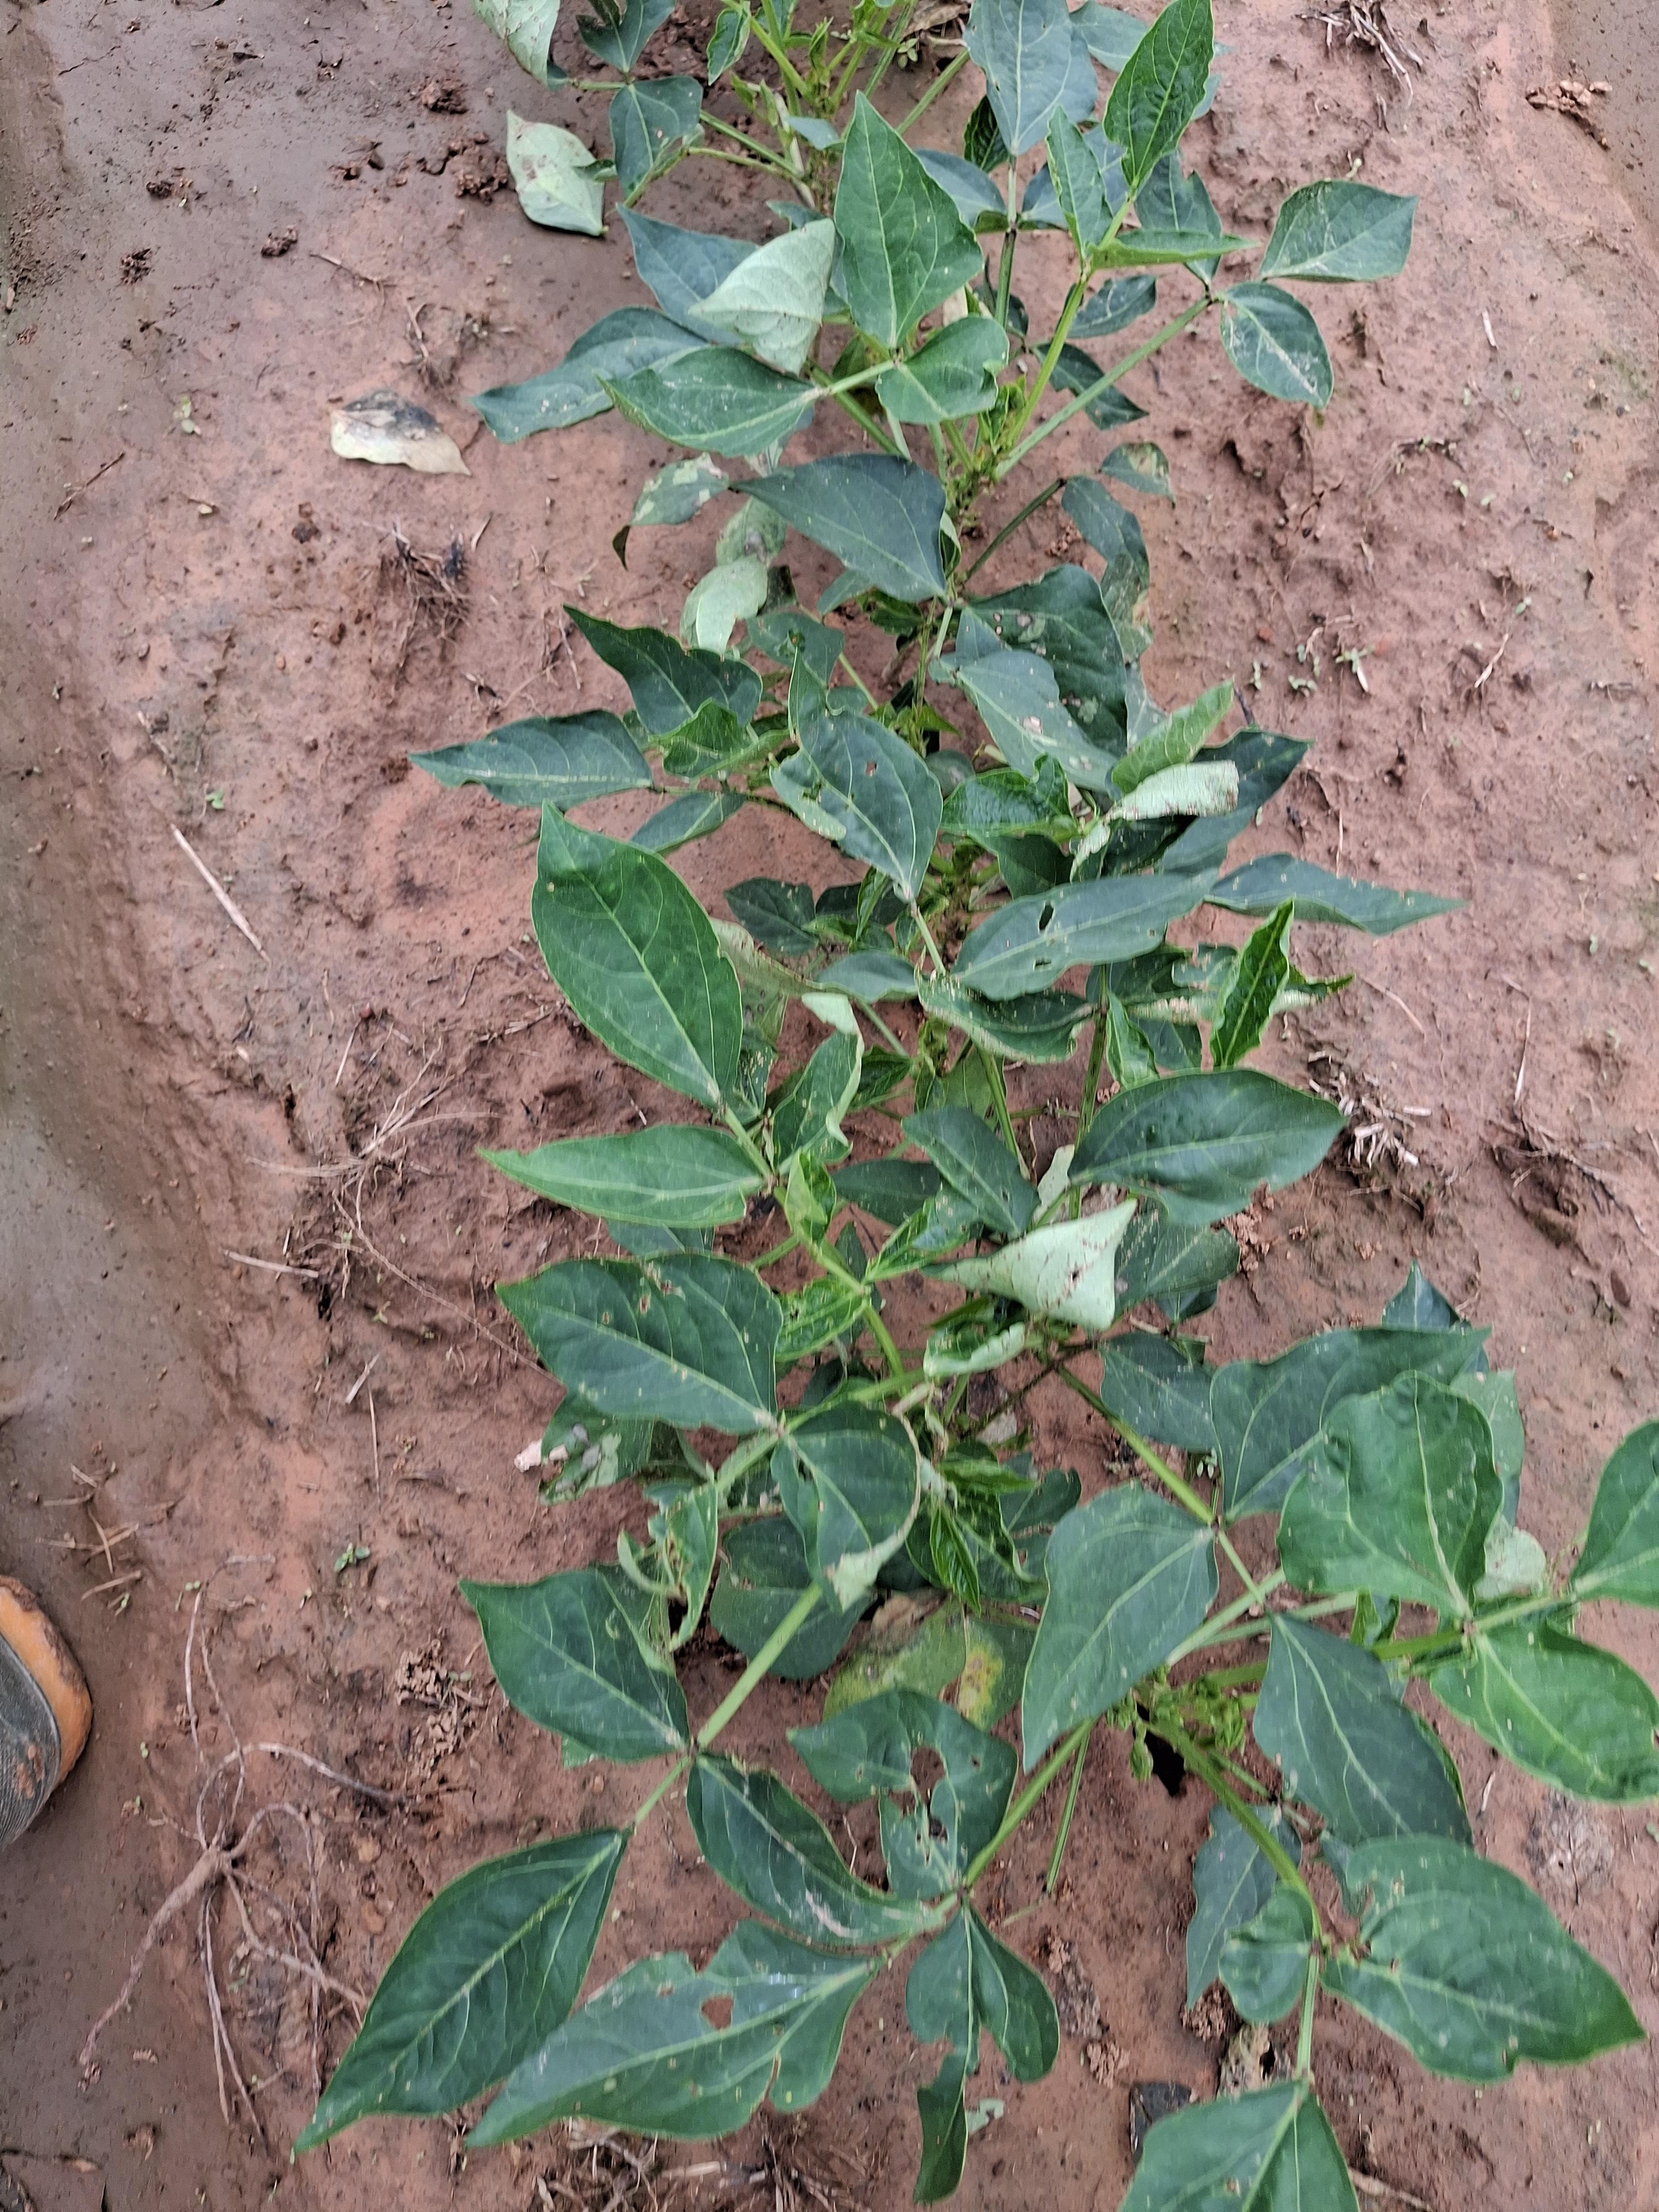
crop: cowpea
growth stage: vegetative
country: Nigeria
